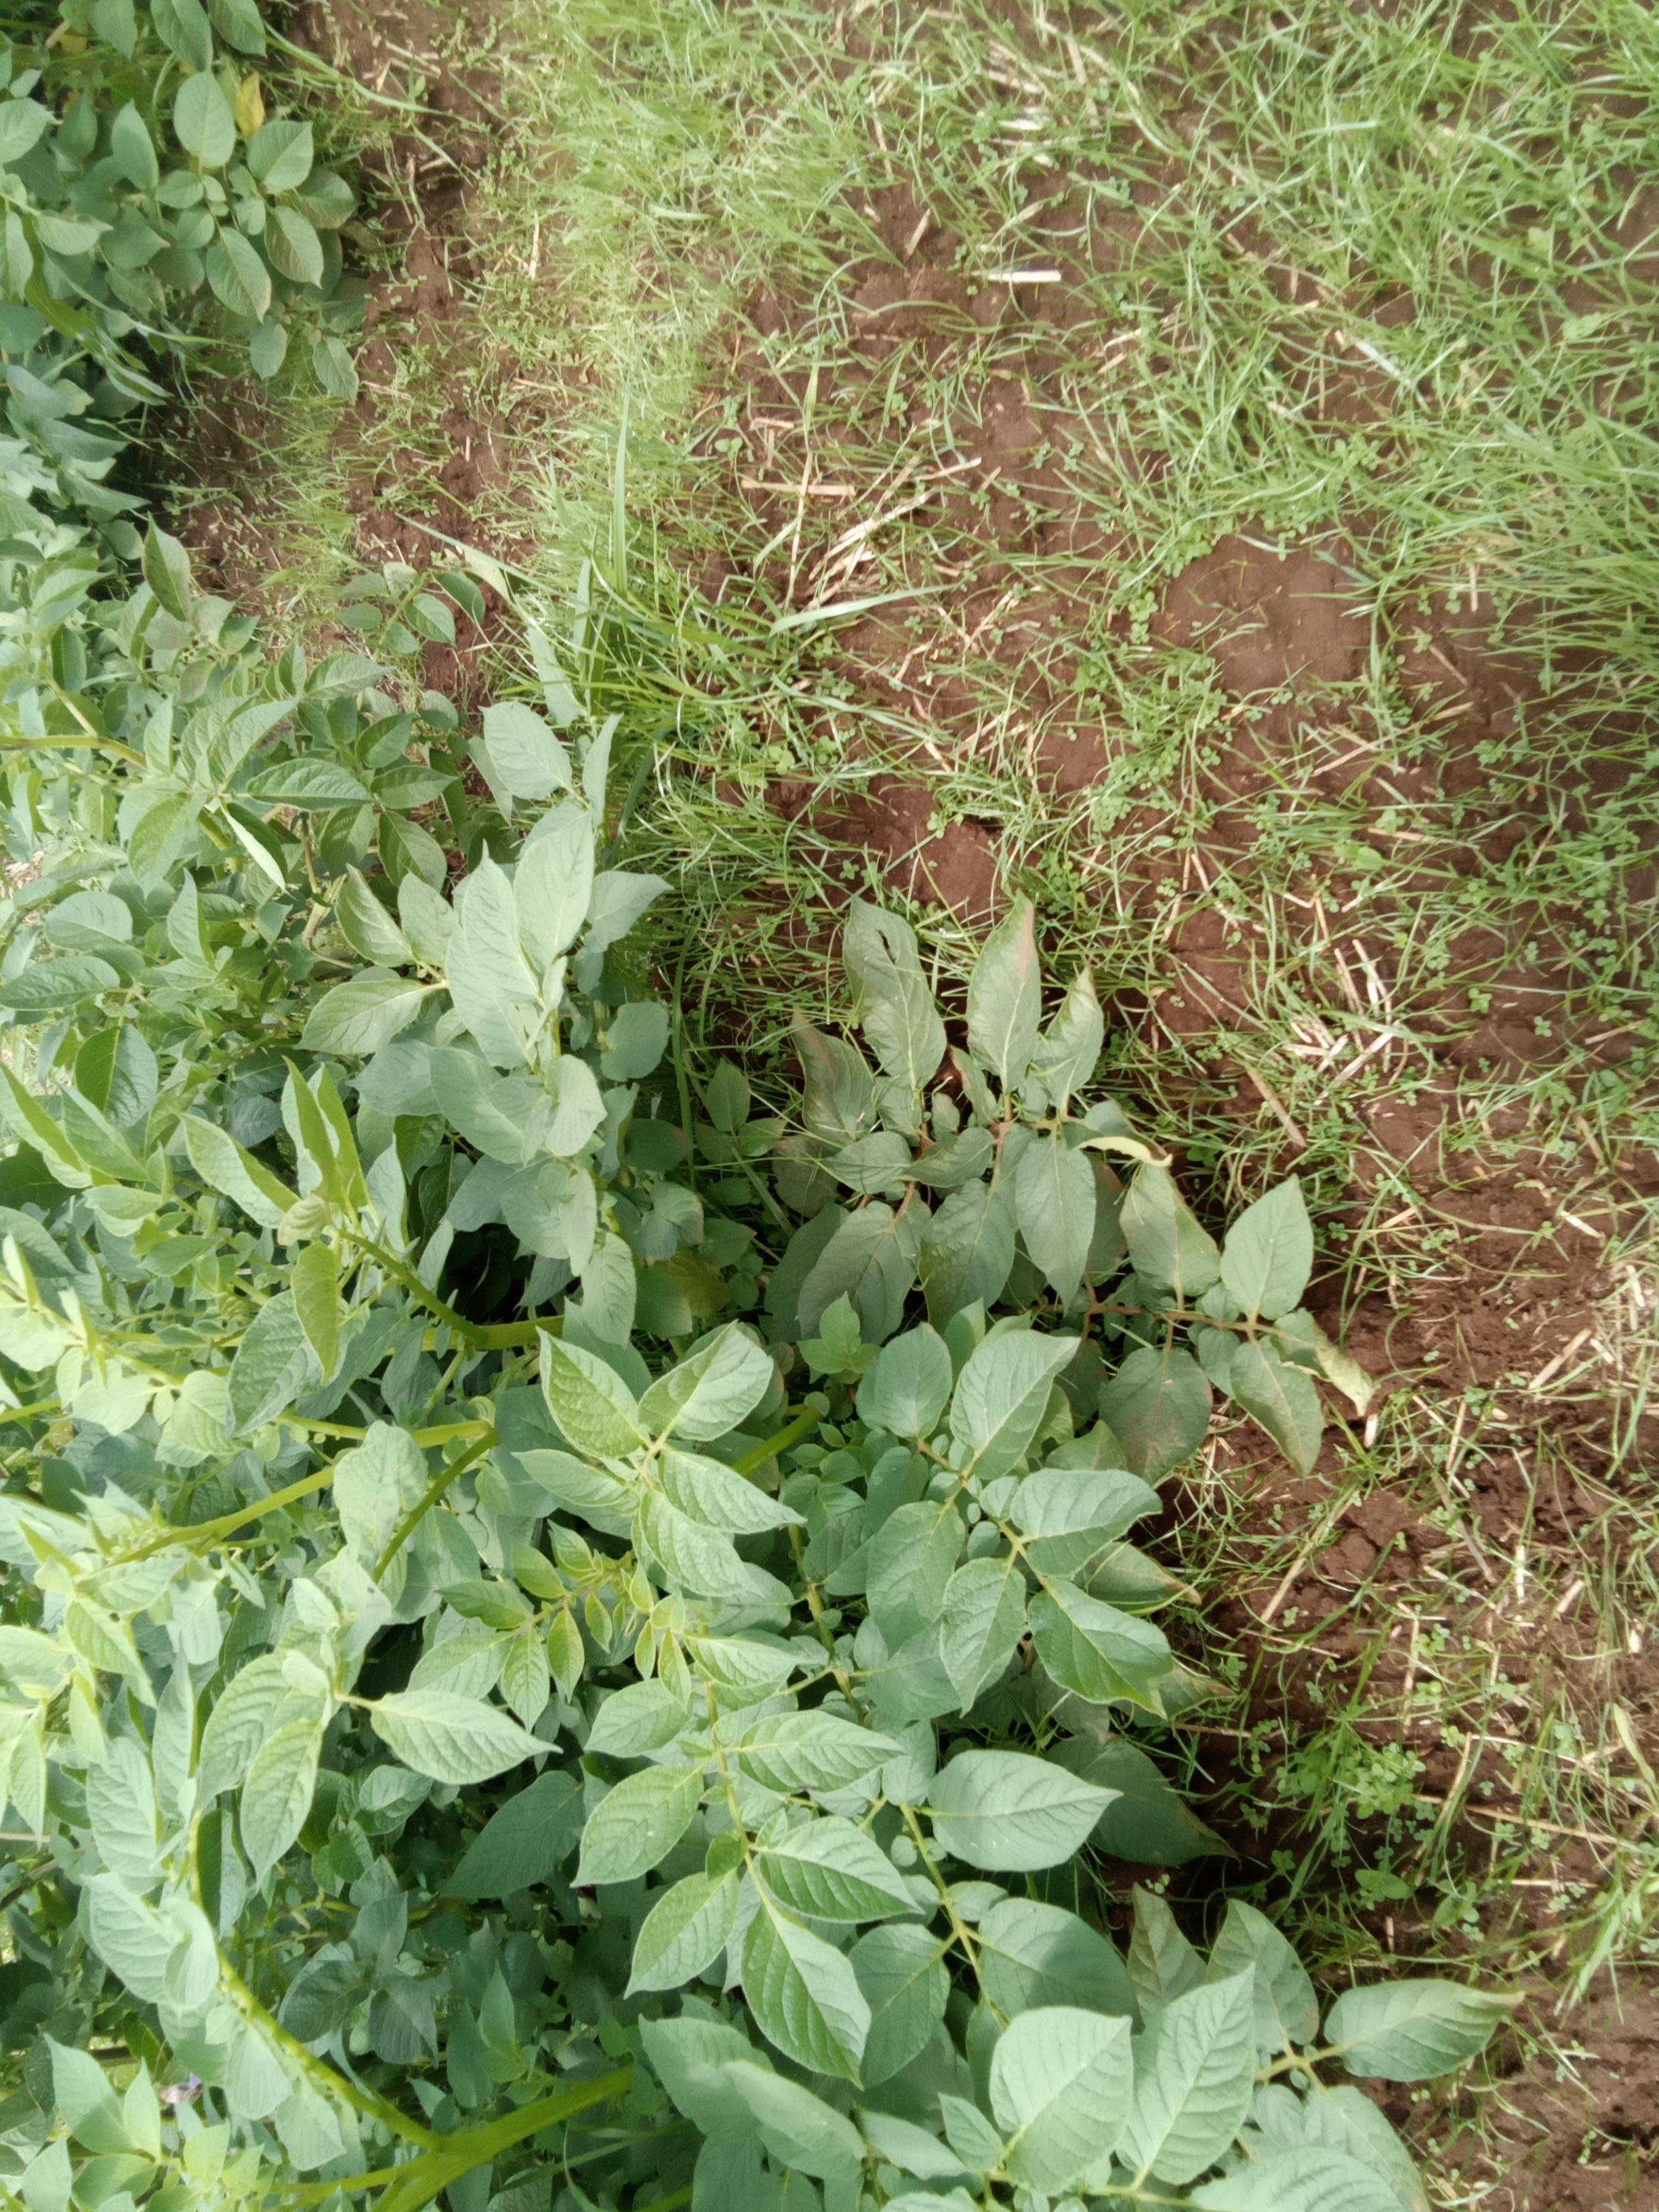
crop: potato
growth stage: flowering
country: Kenya
